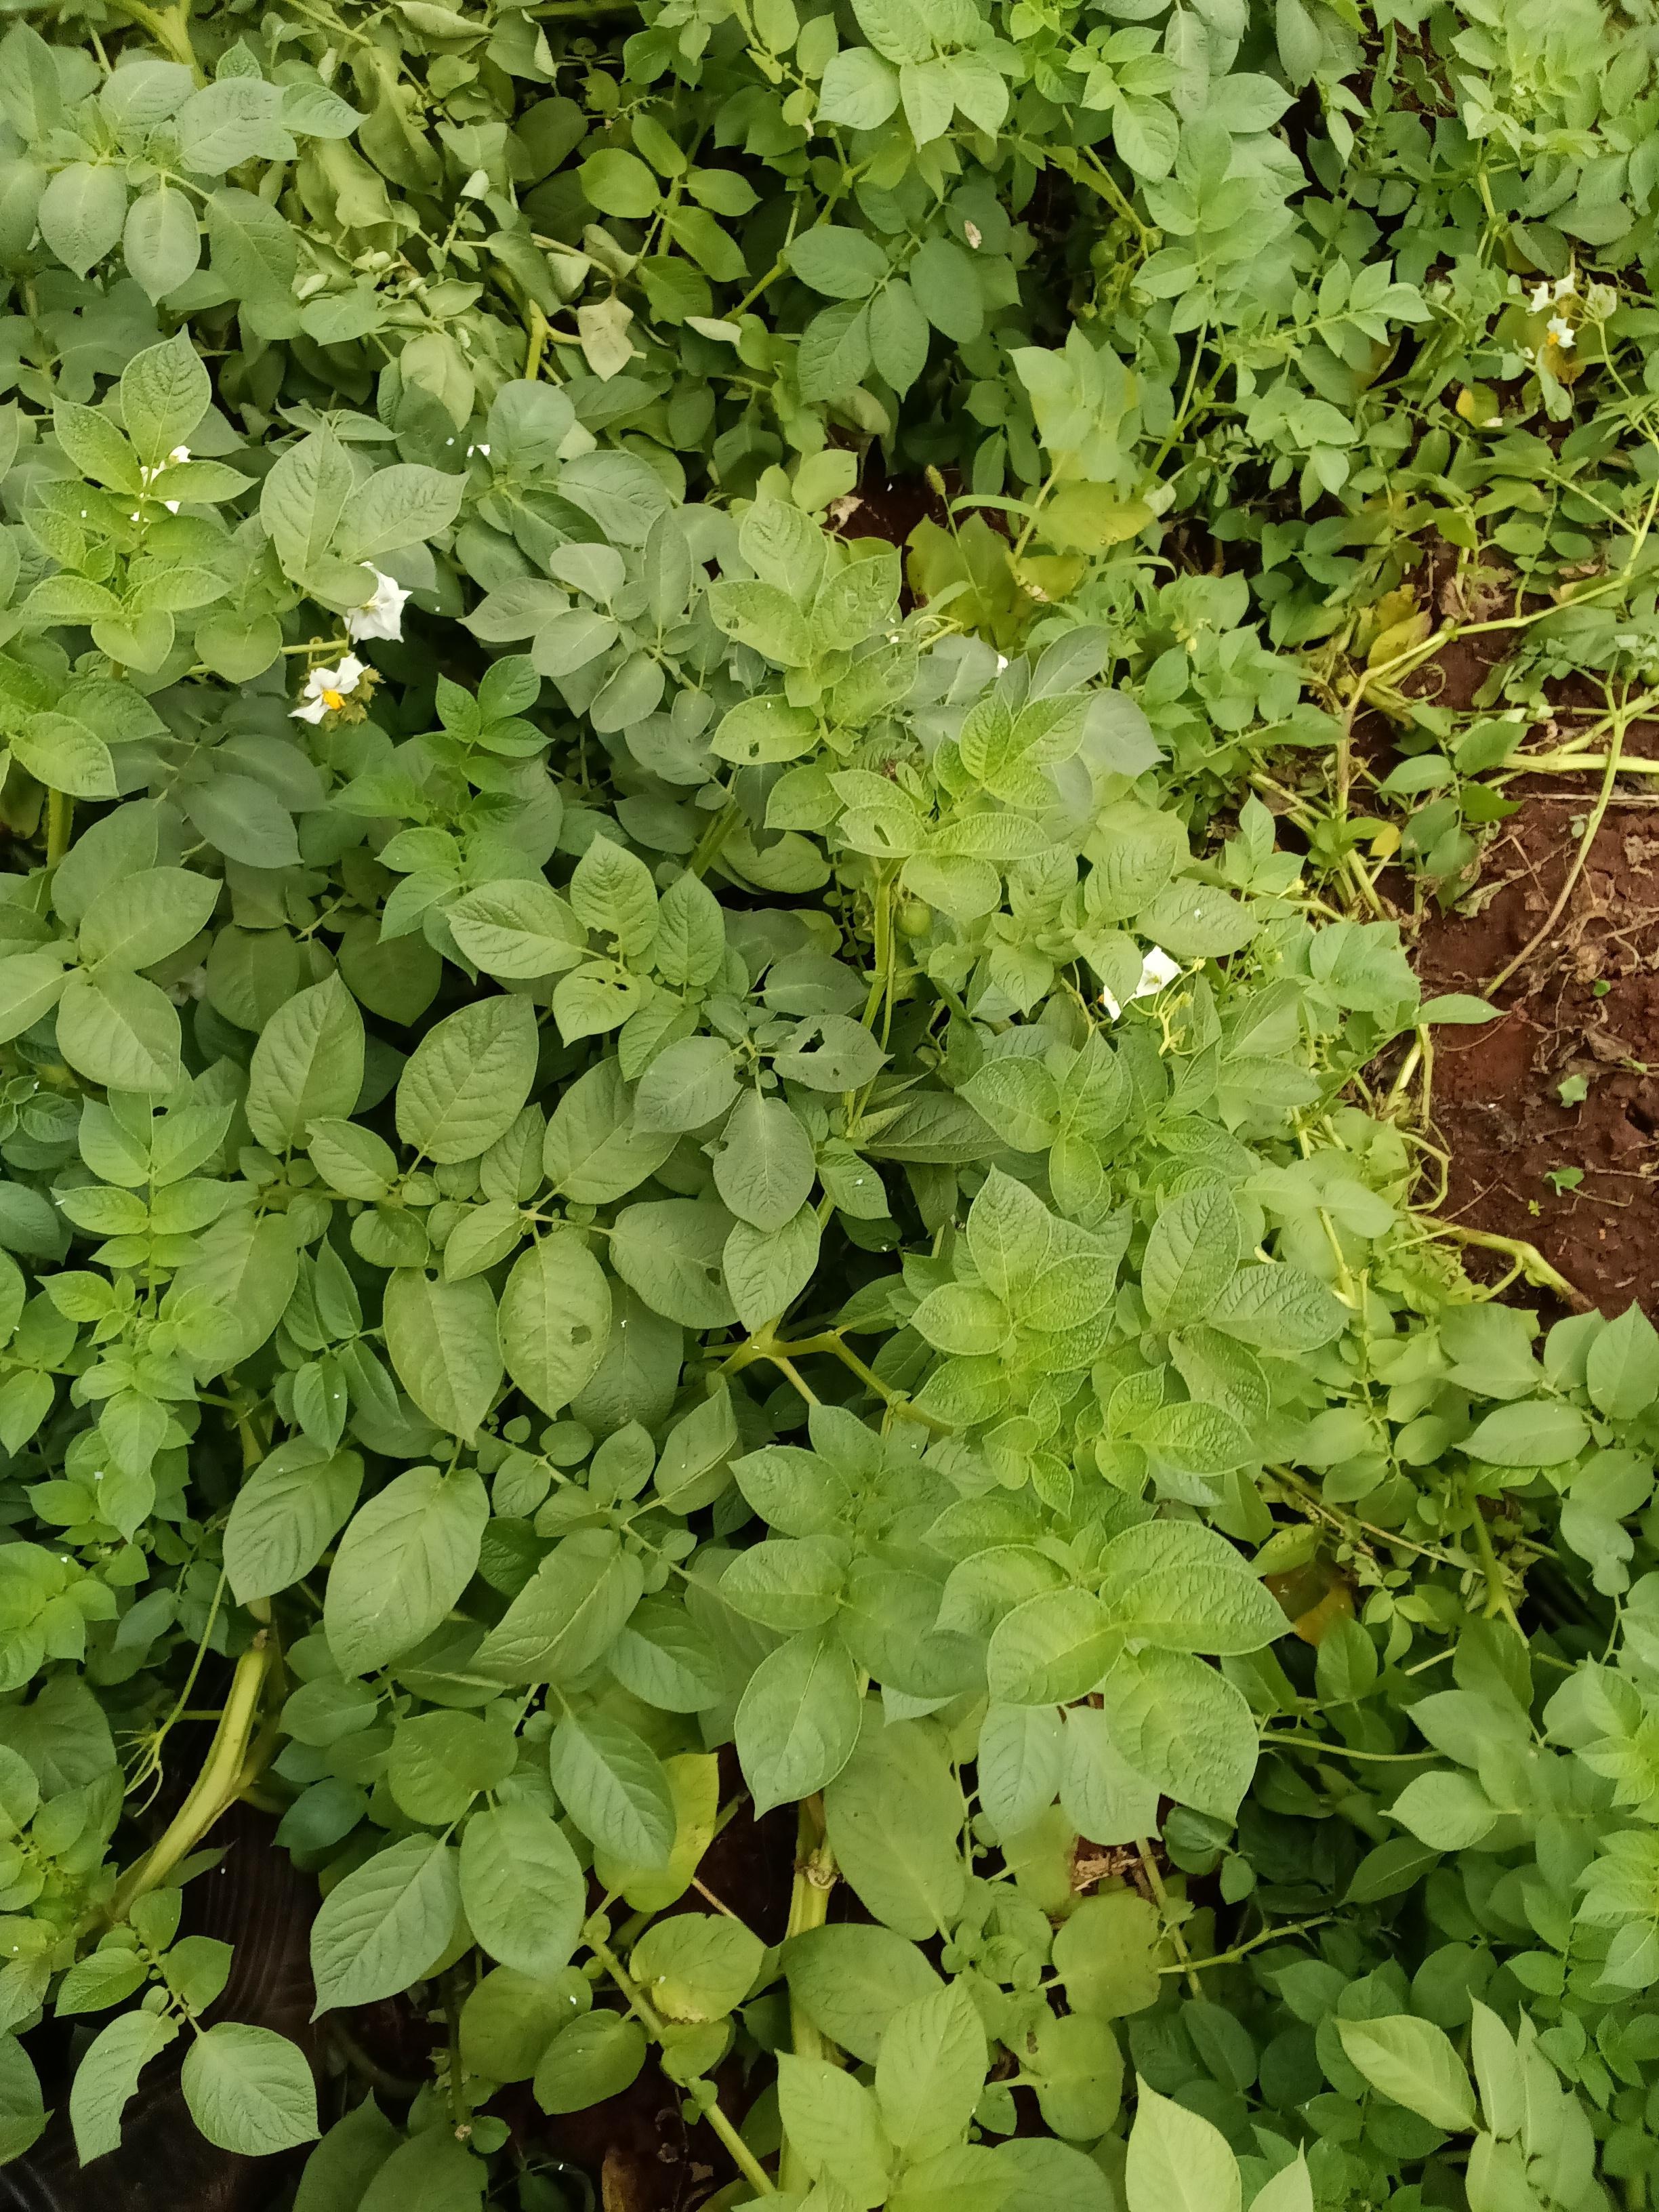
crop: potato
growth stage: maturity
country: Kenya
